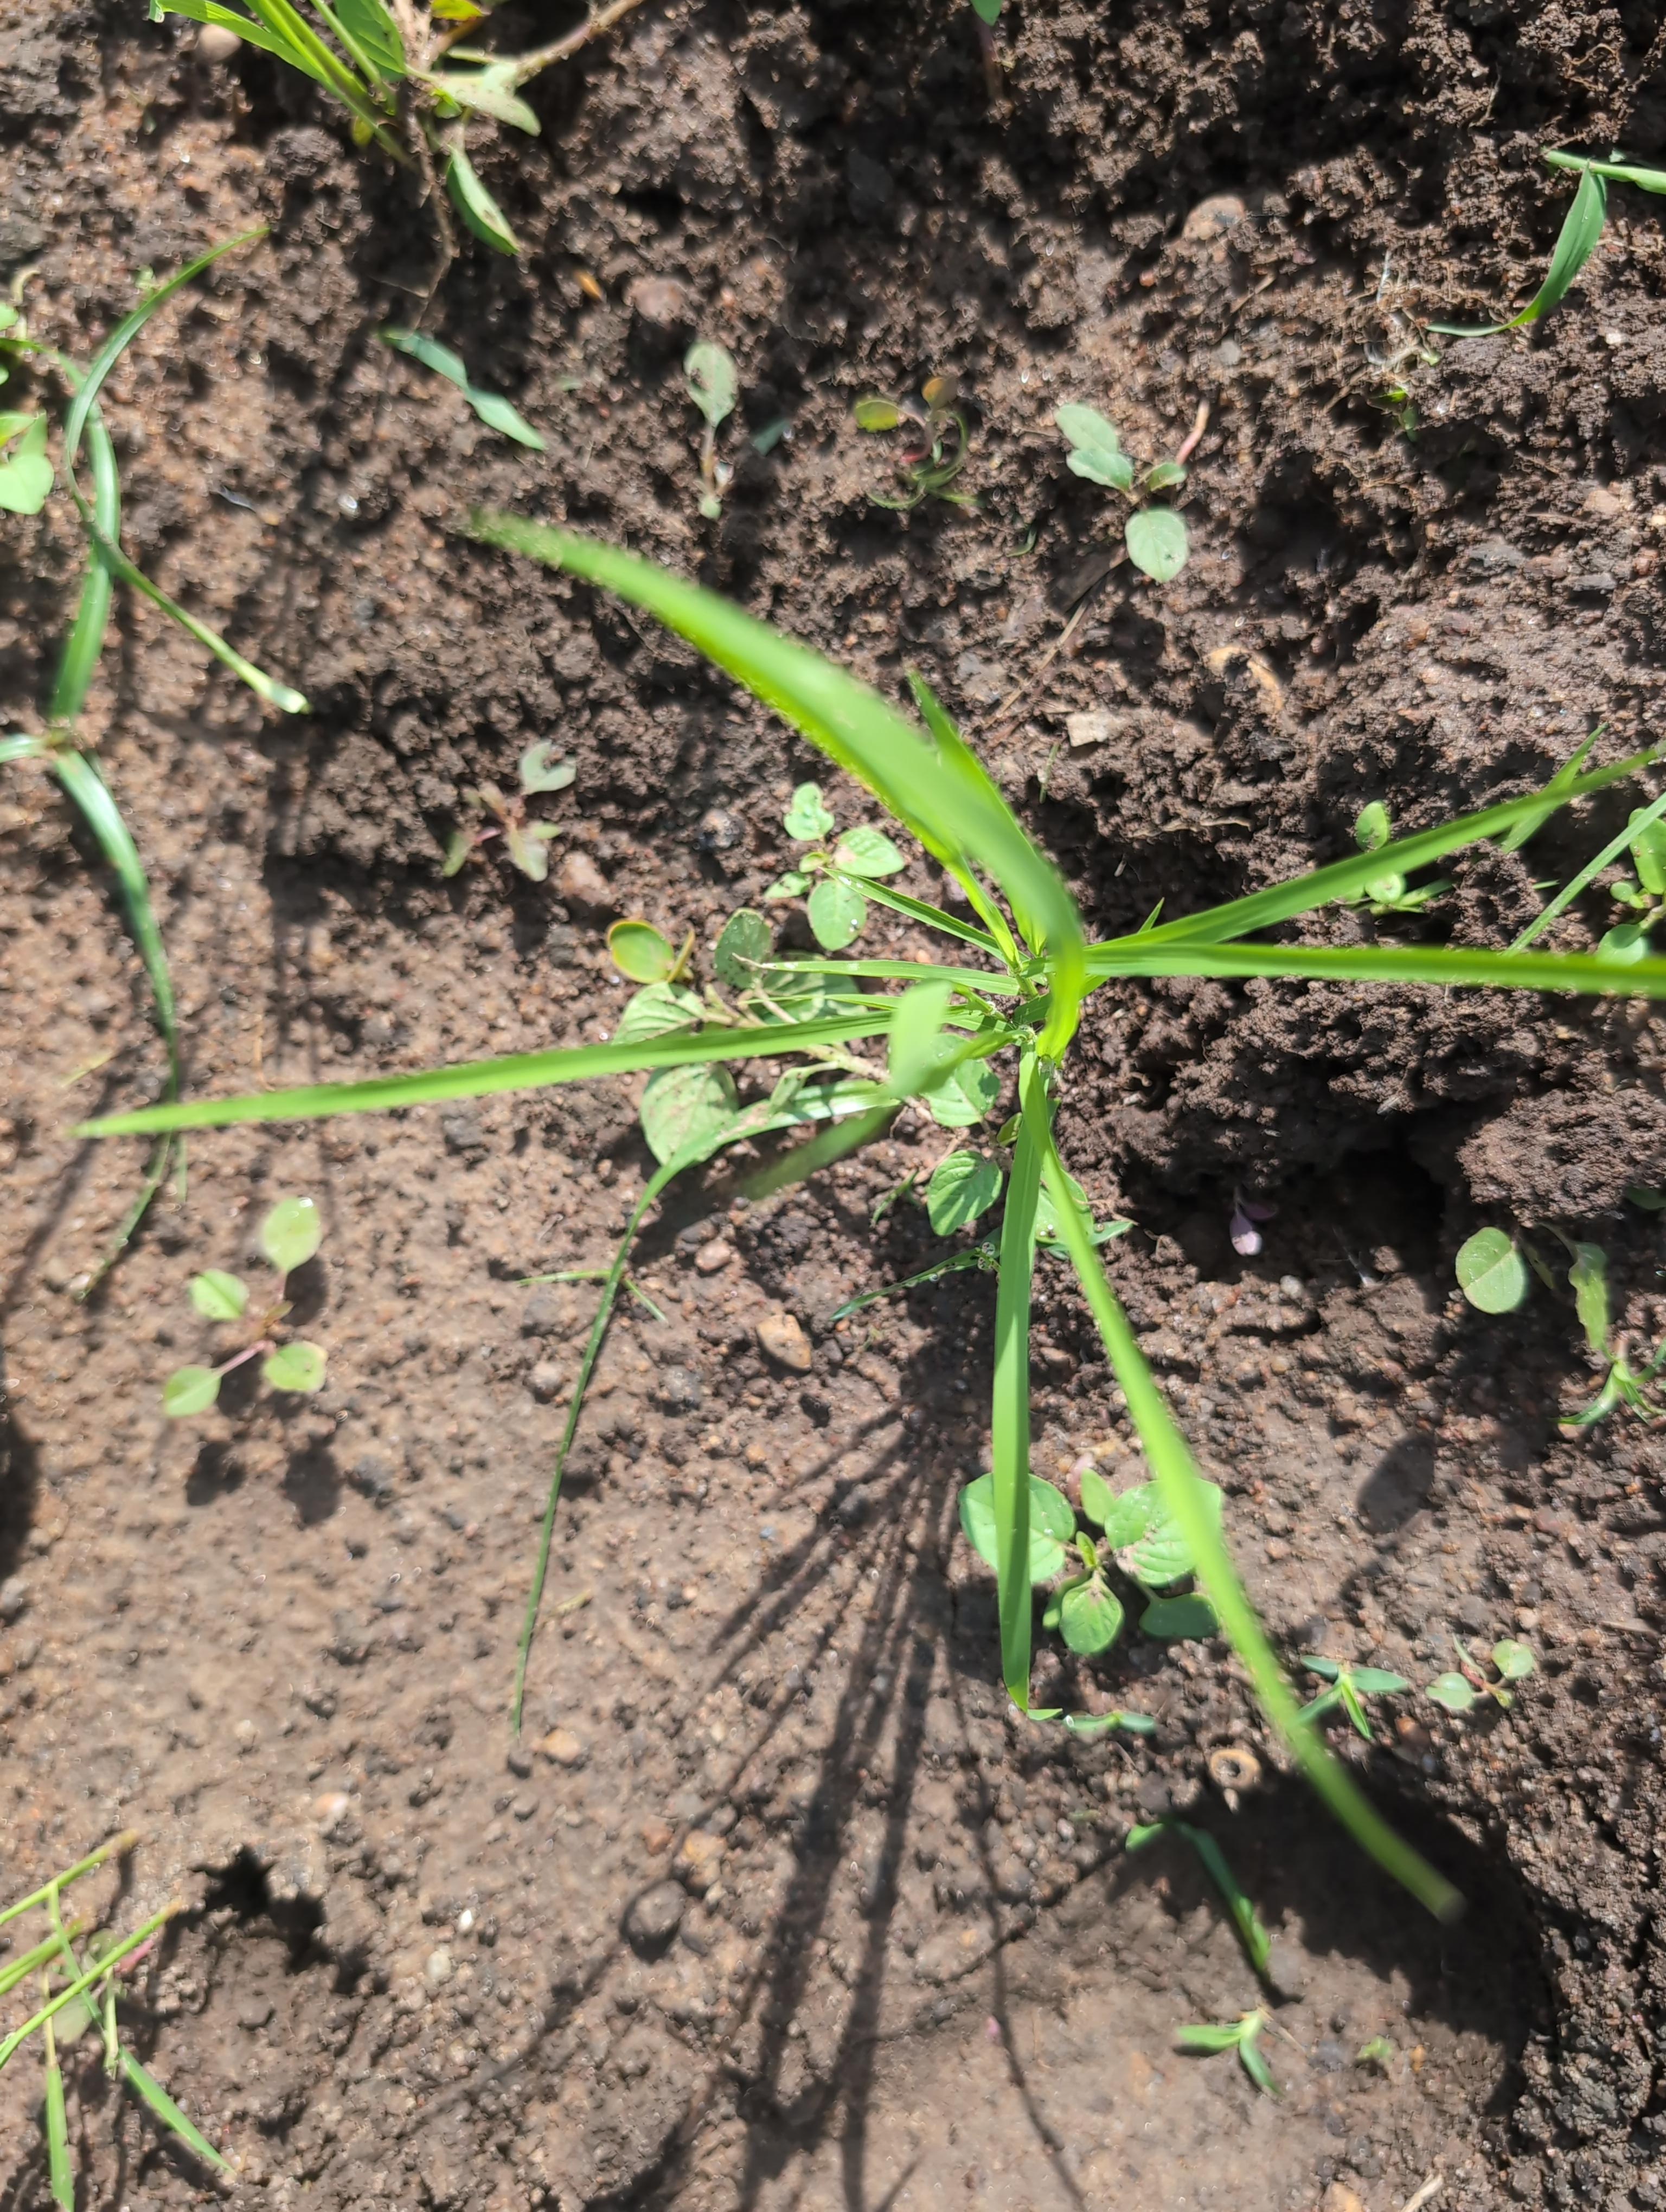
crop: rice
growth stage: establishment seedling
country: Côte d'Ivoire
